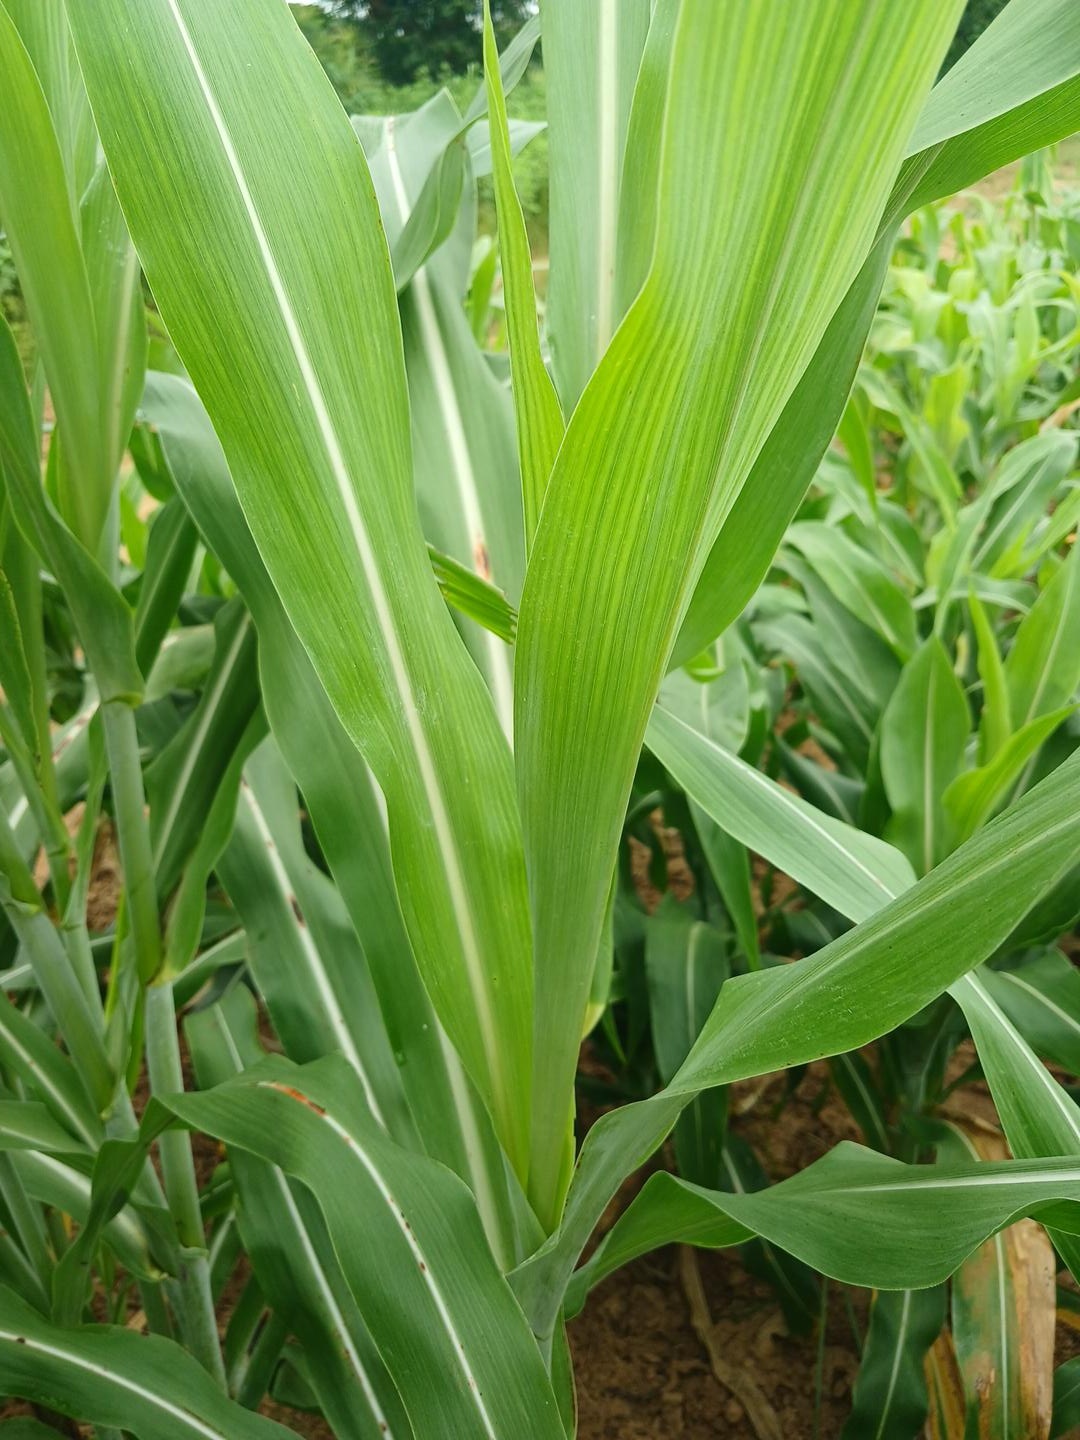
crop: sorghum
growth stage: heading tuber
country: Senegal
